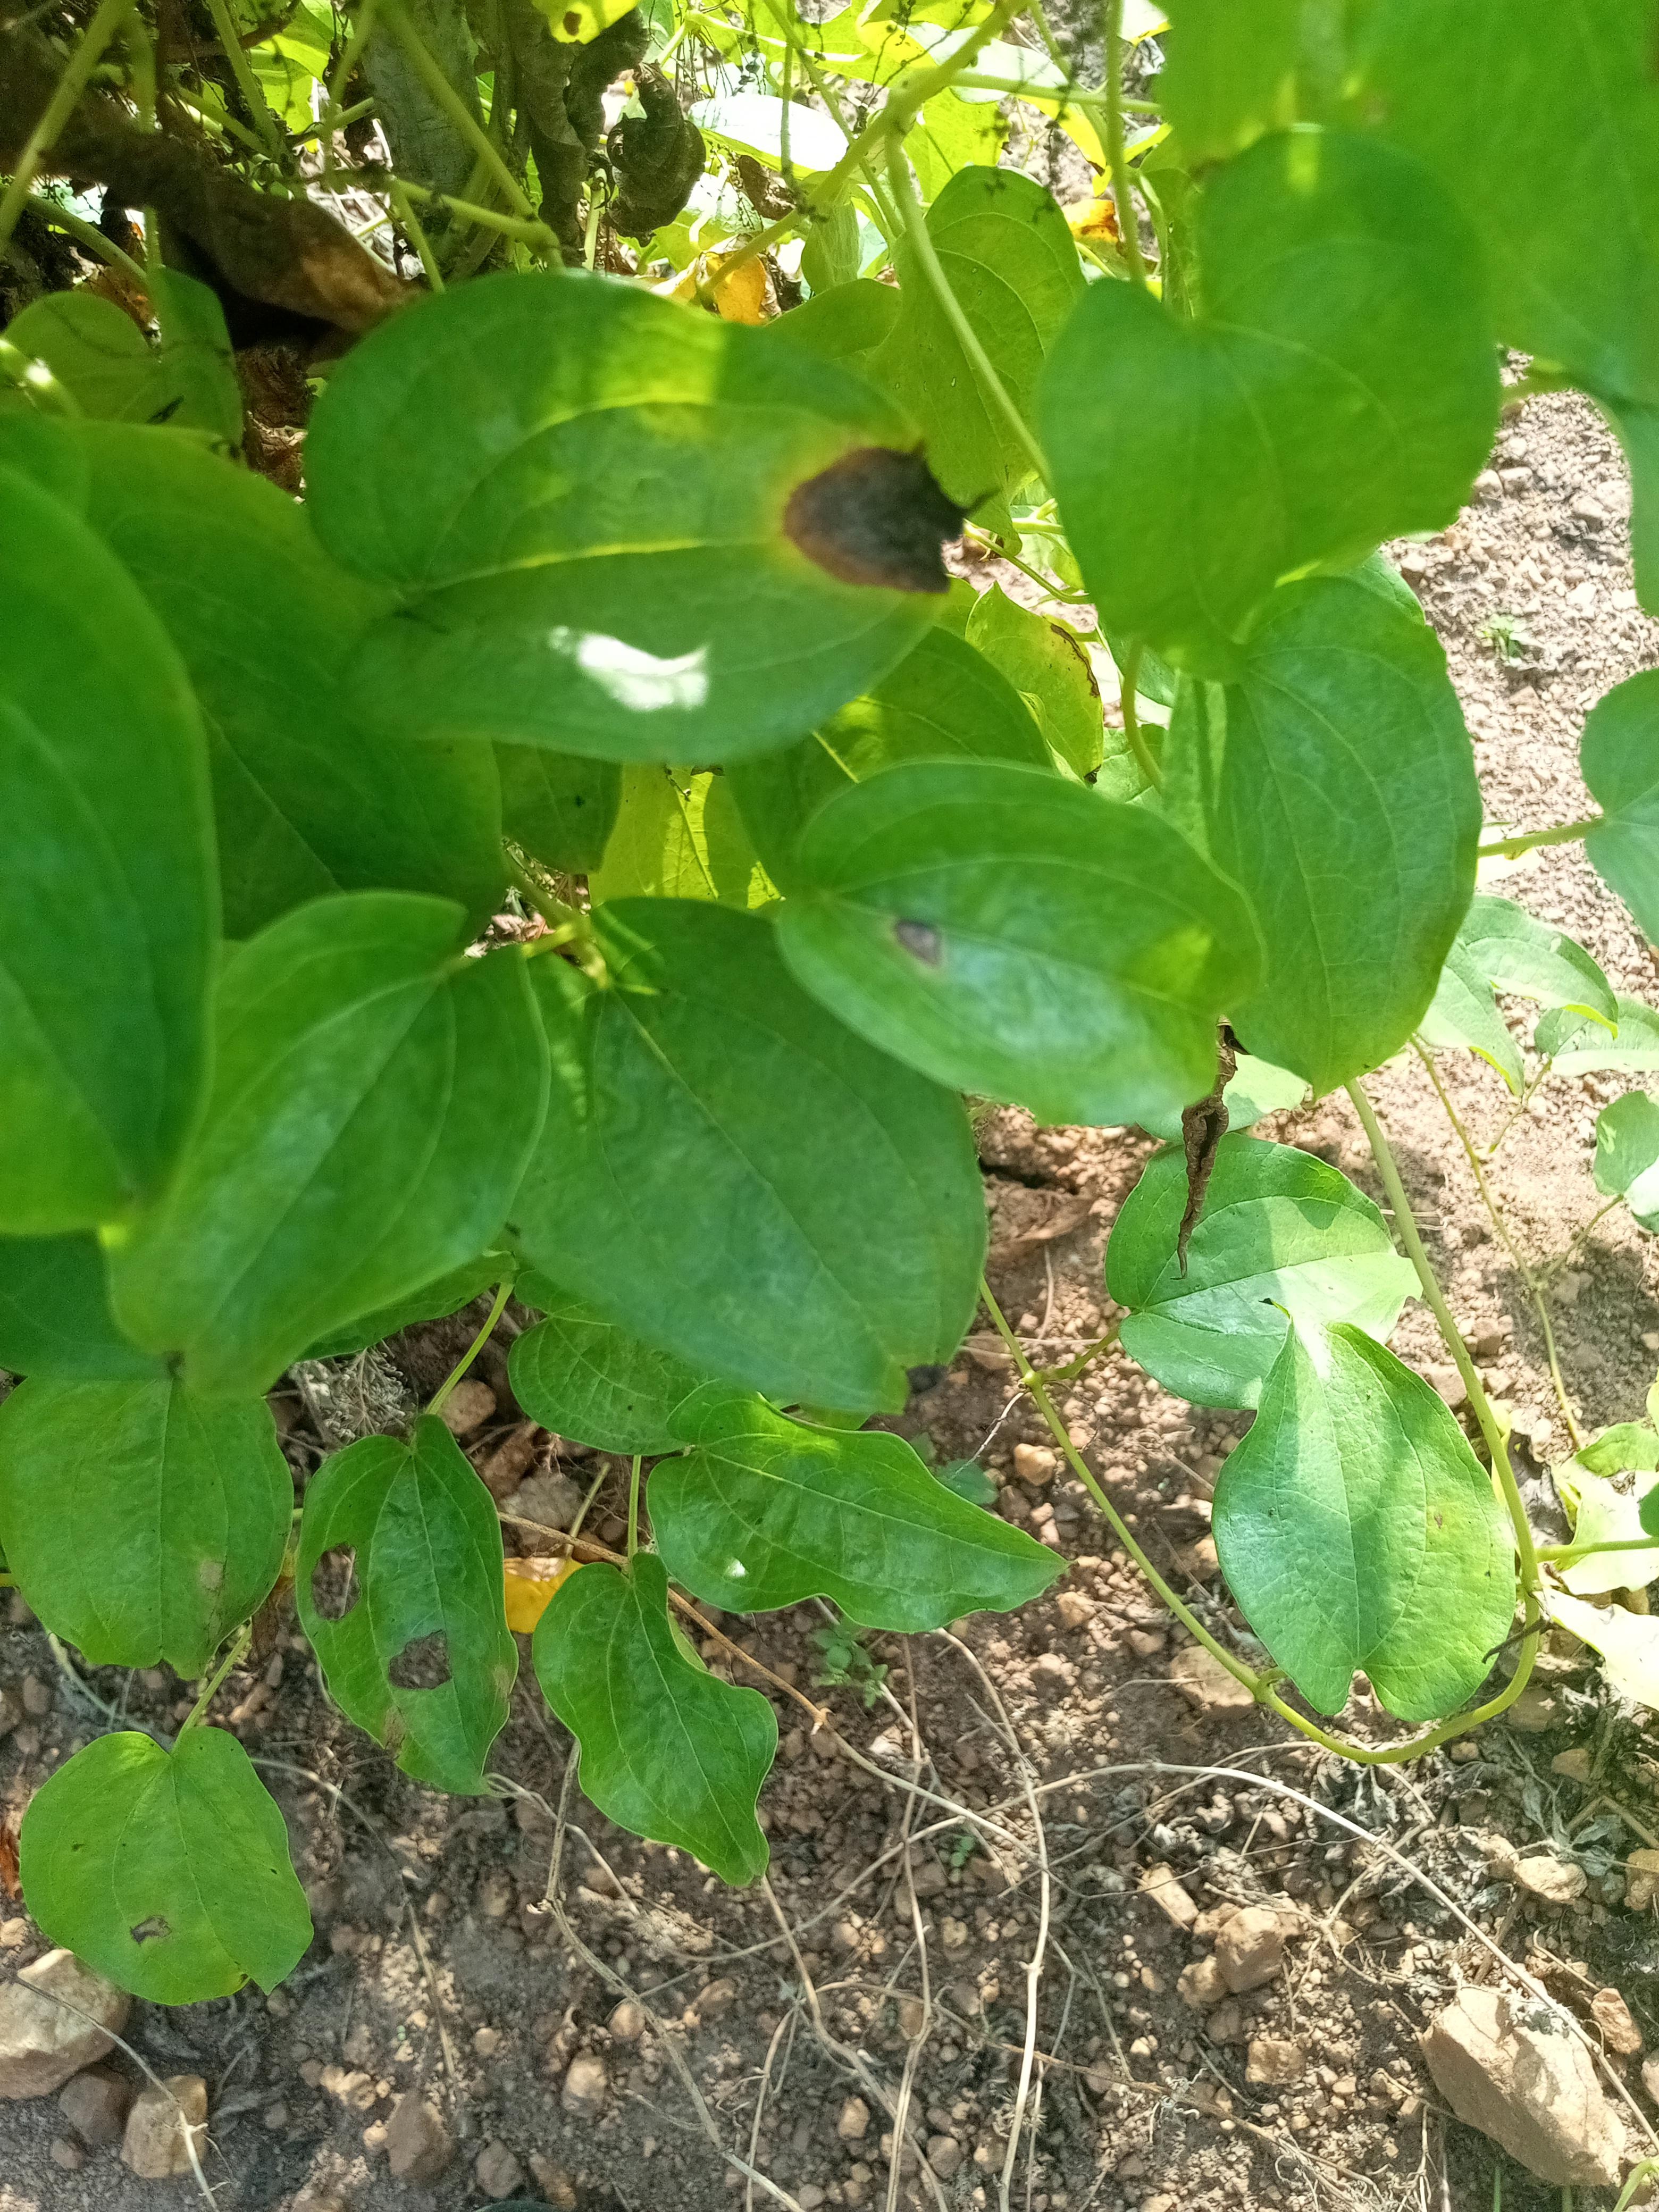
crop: yam
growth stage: maturity
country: Nigeria
